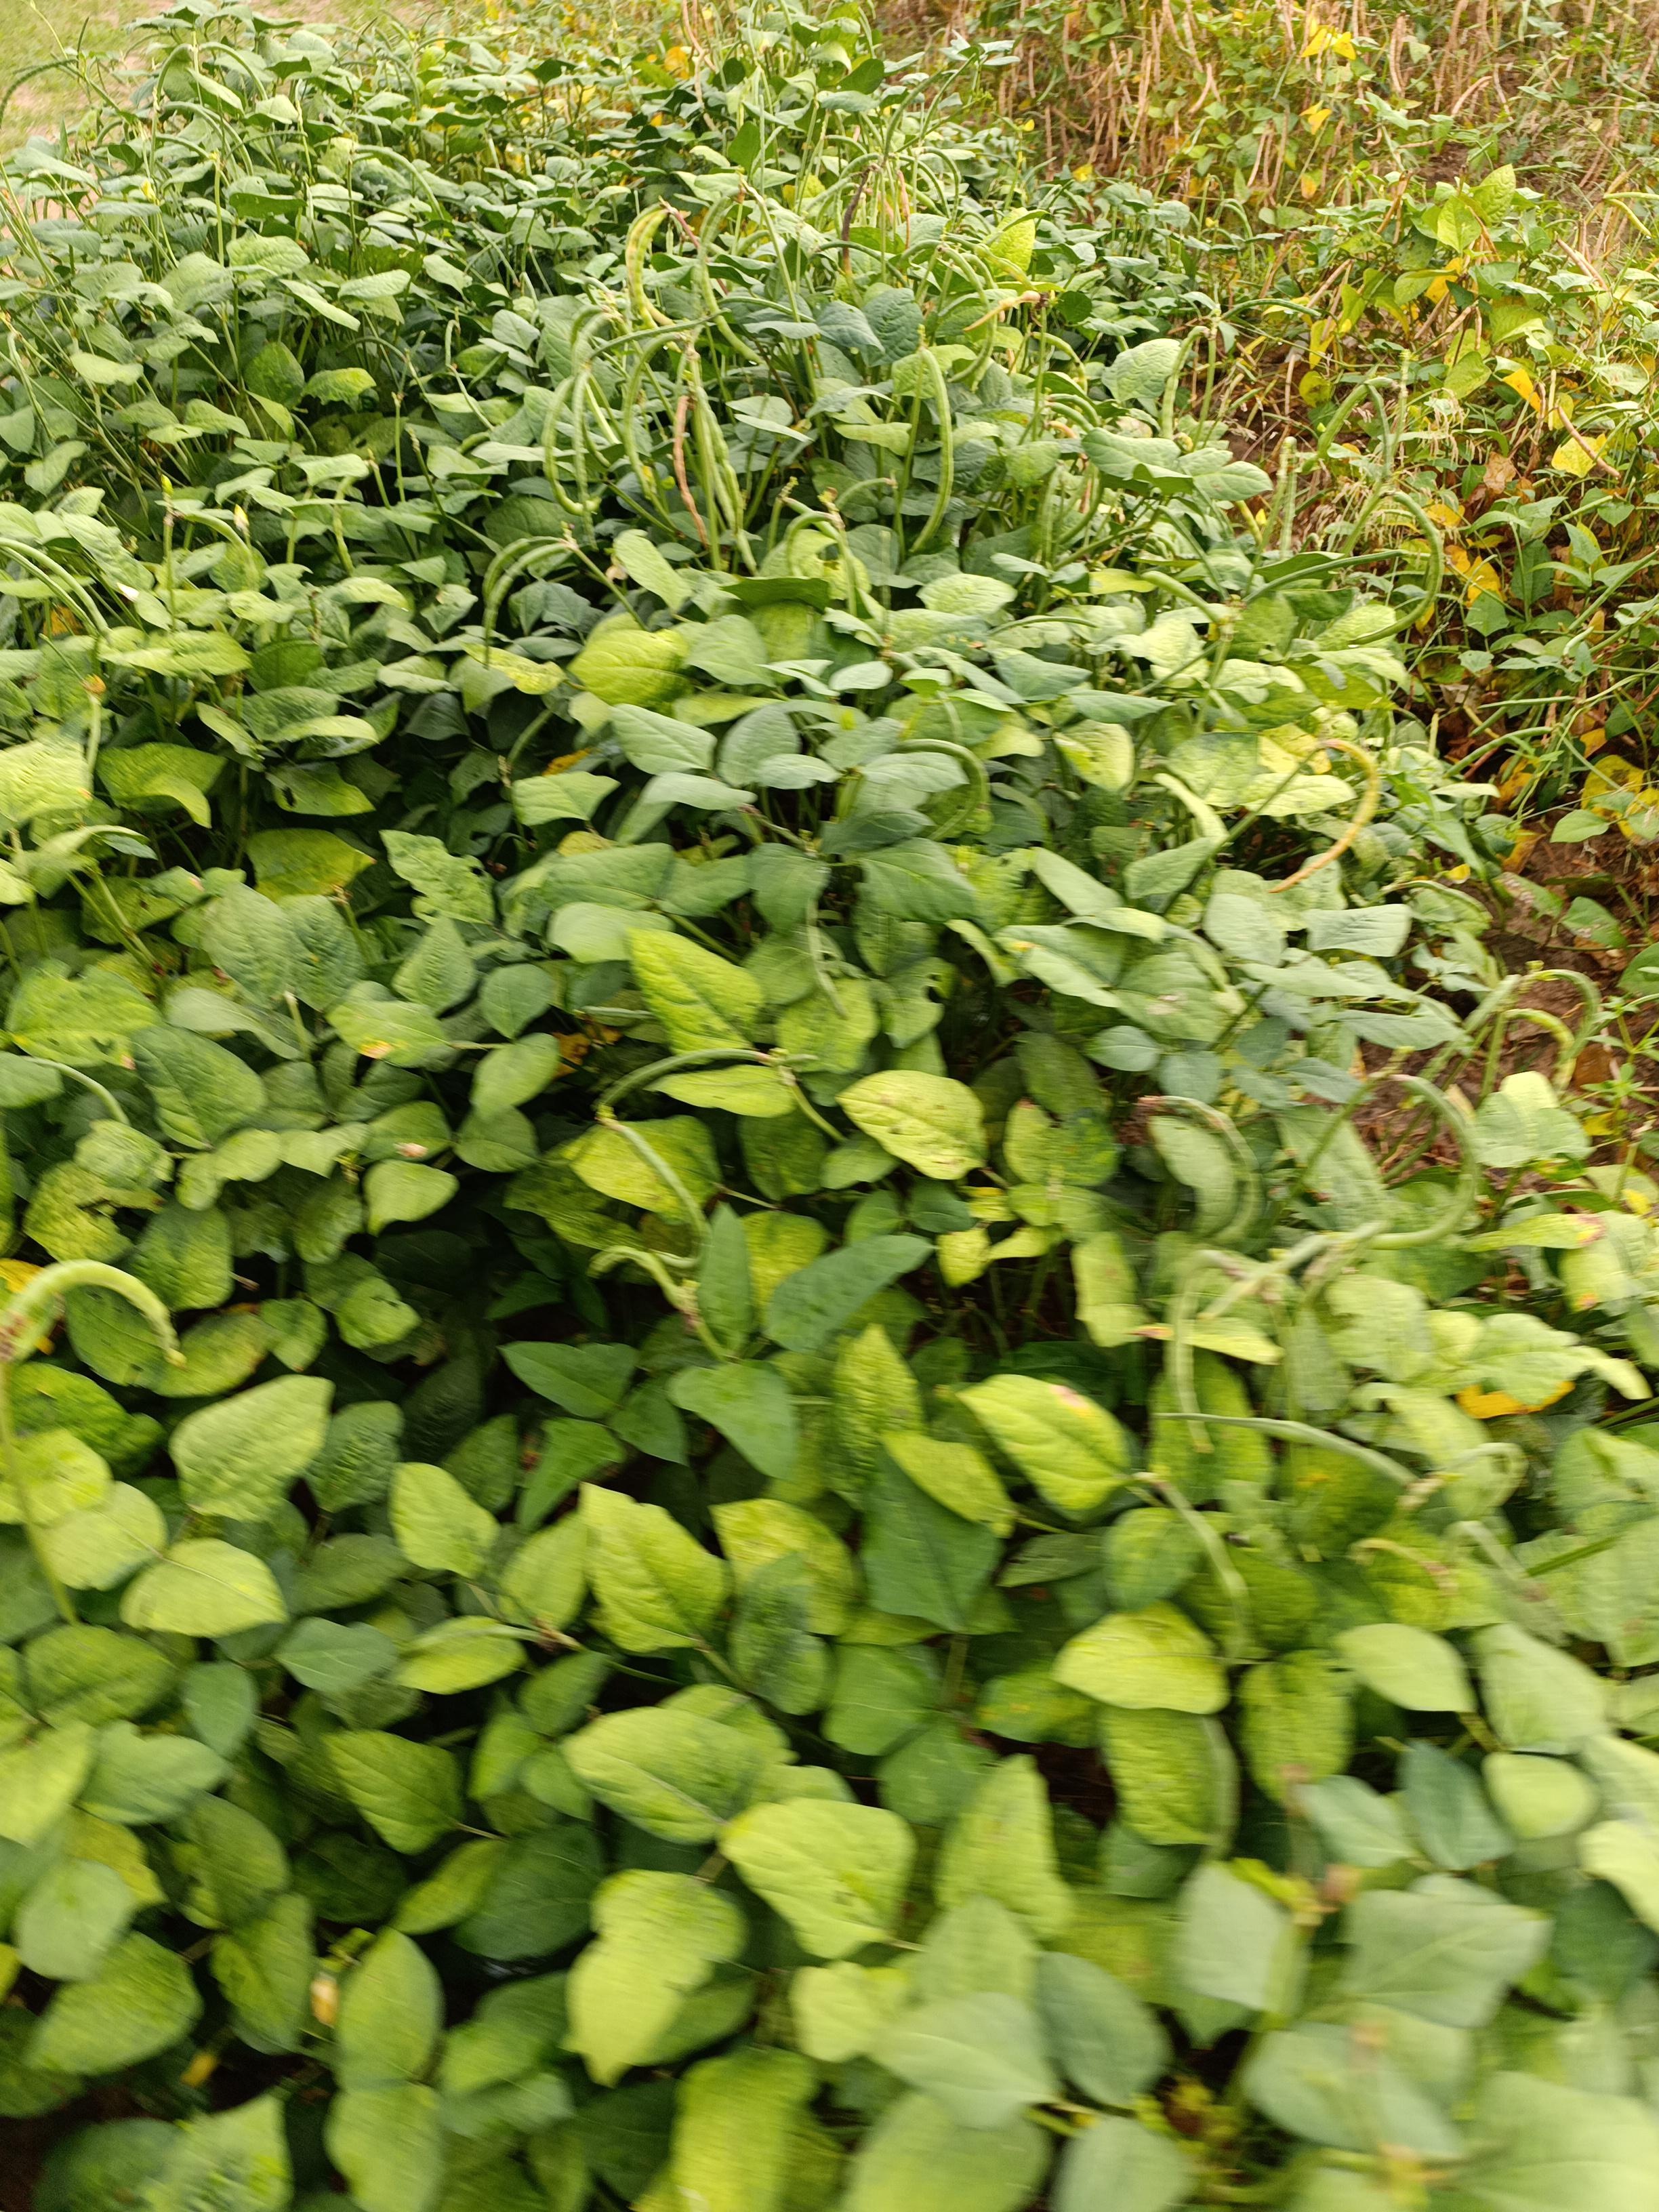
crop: cowpea
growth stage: maturity
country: Nigeria
